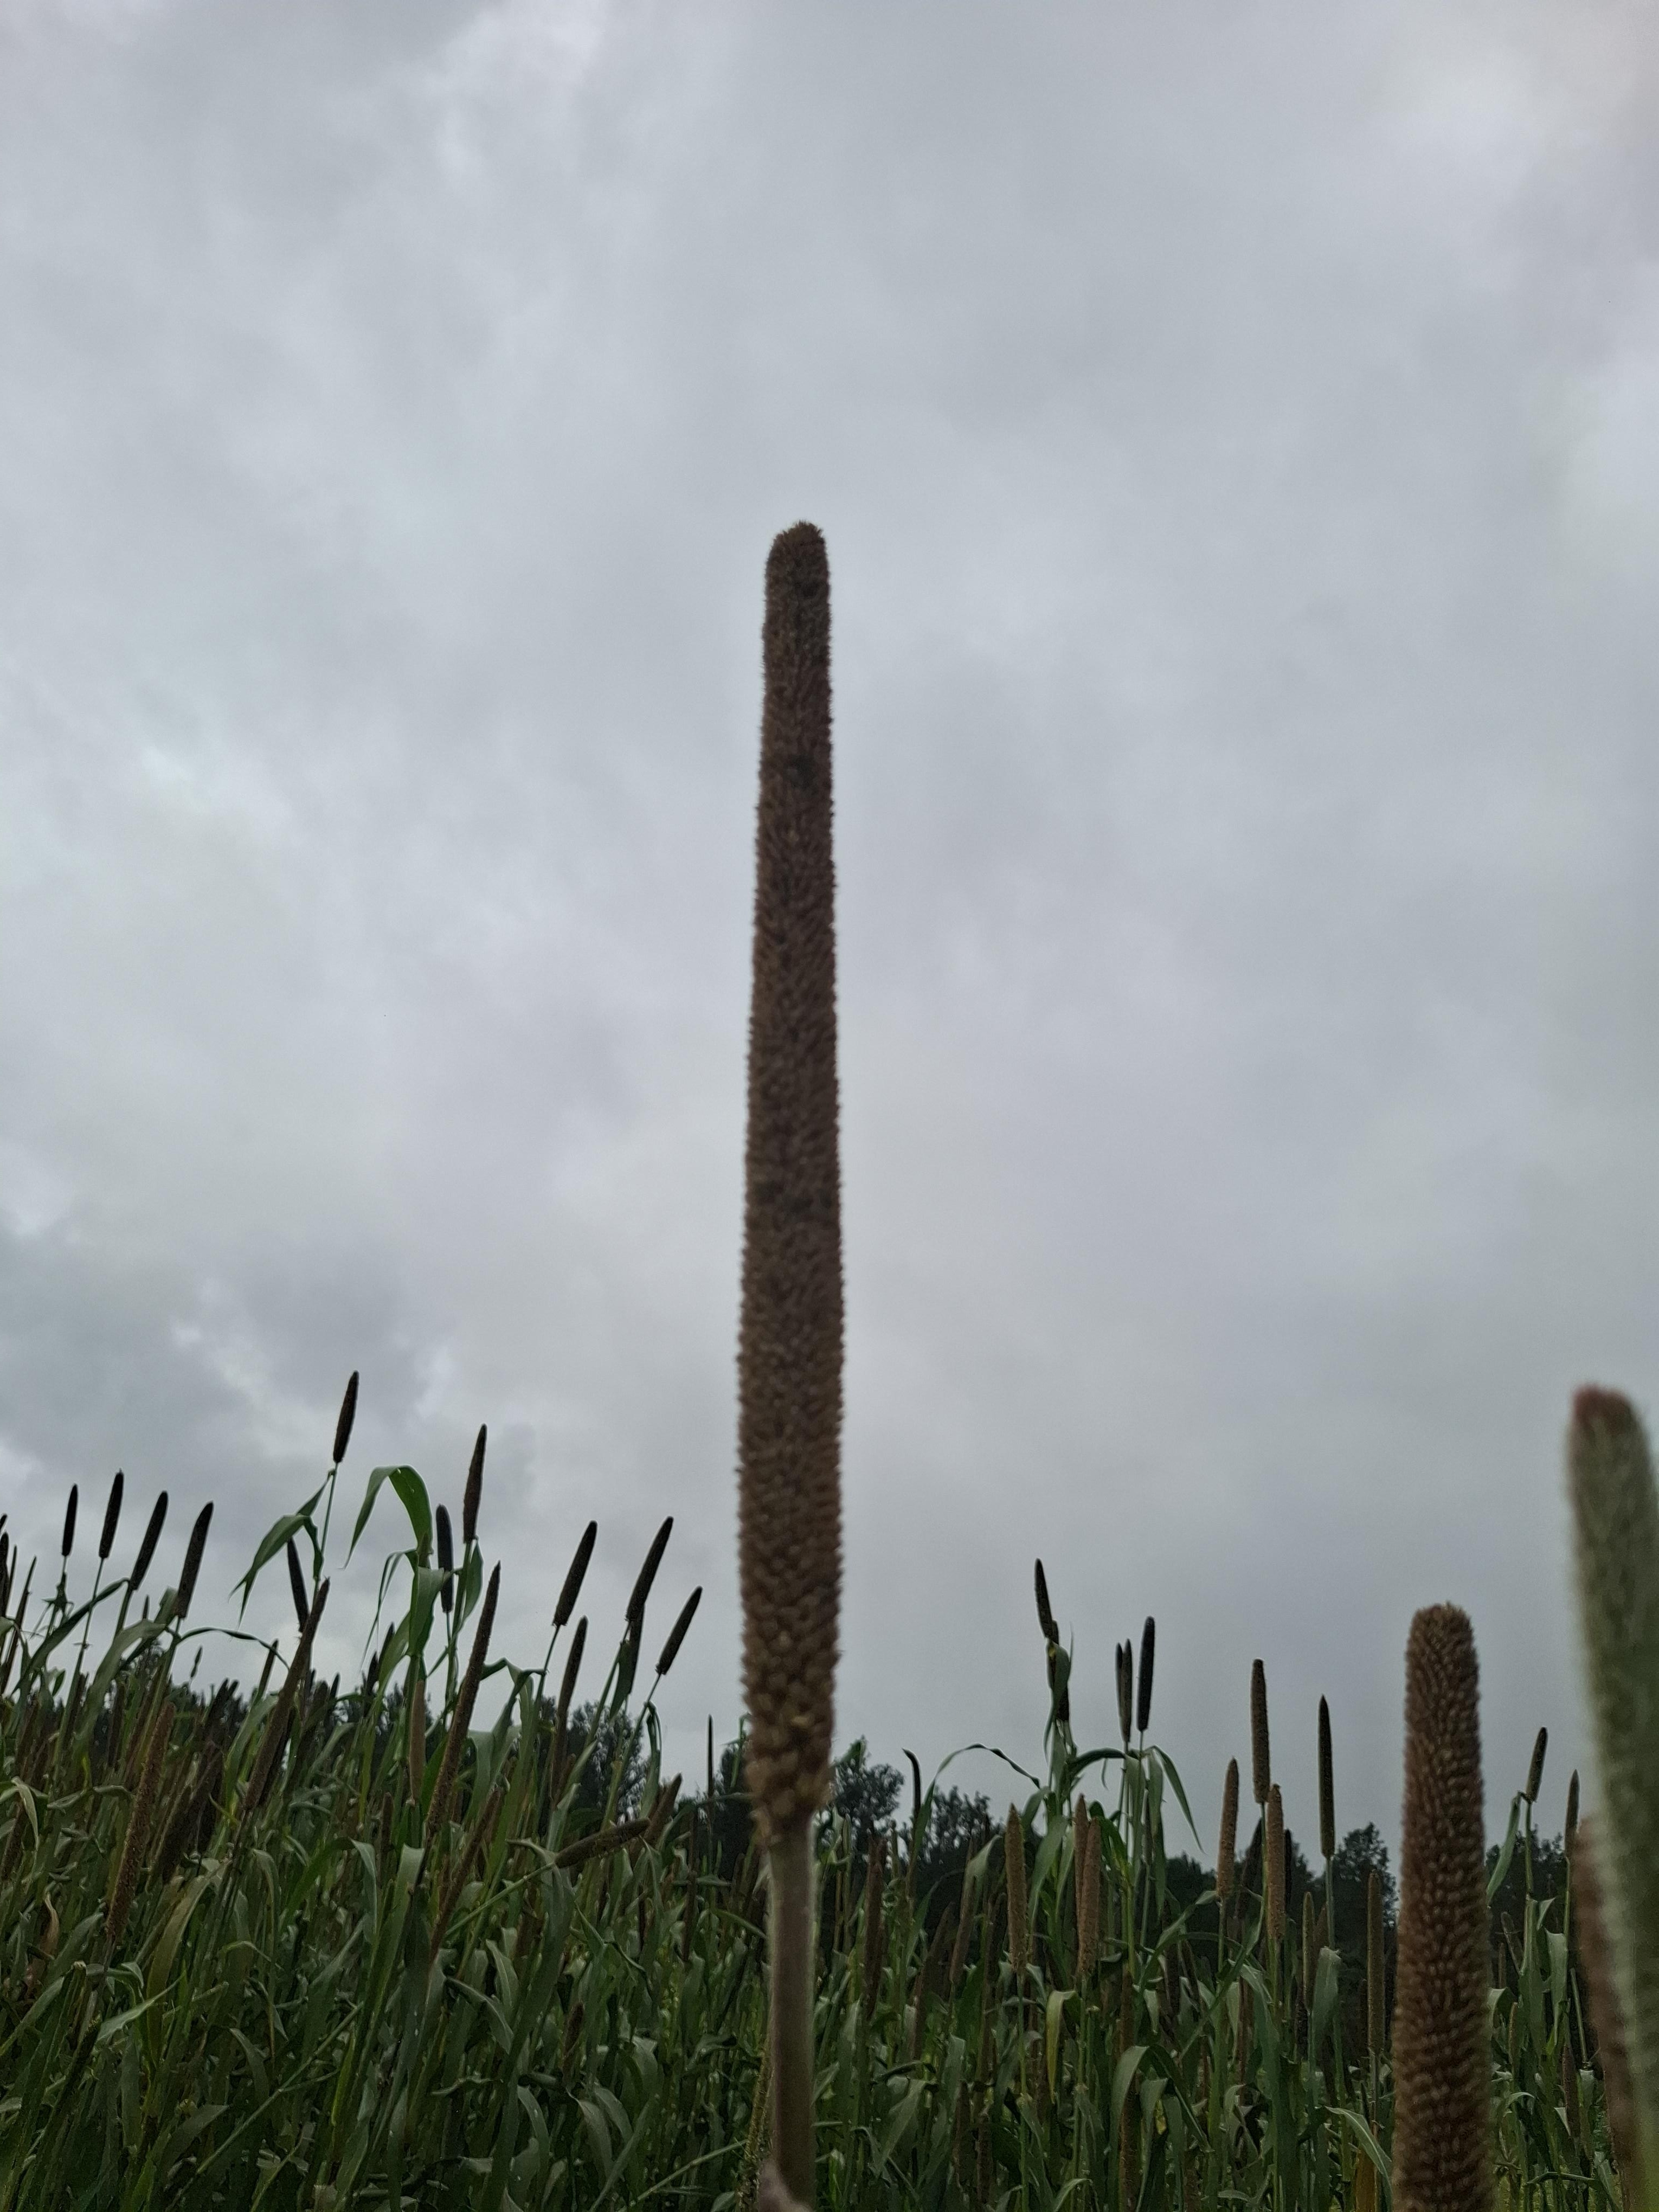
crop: pearl millet
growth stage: filling grain
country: Tanzania
